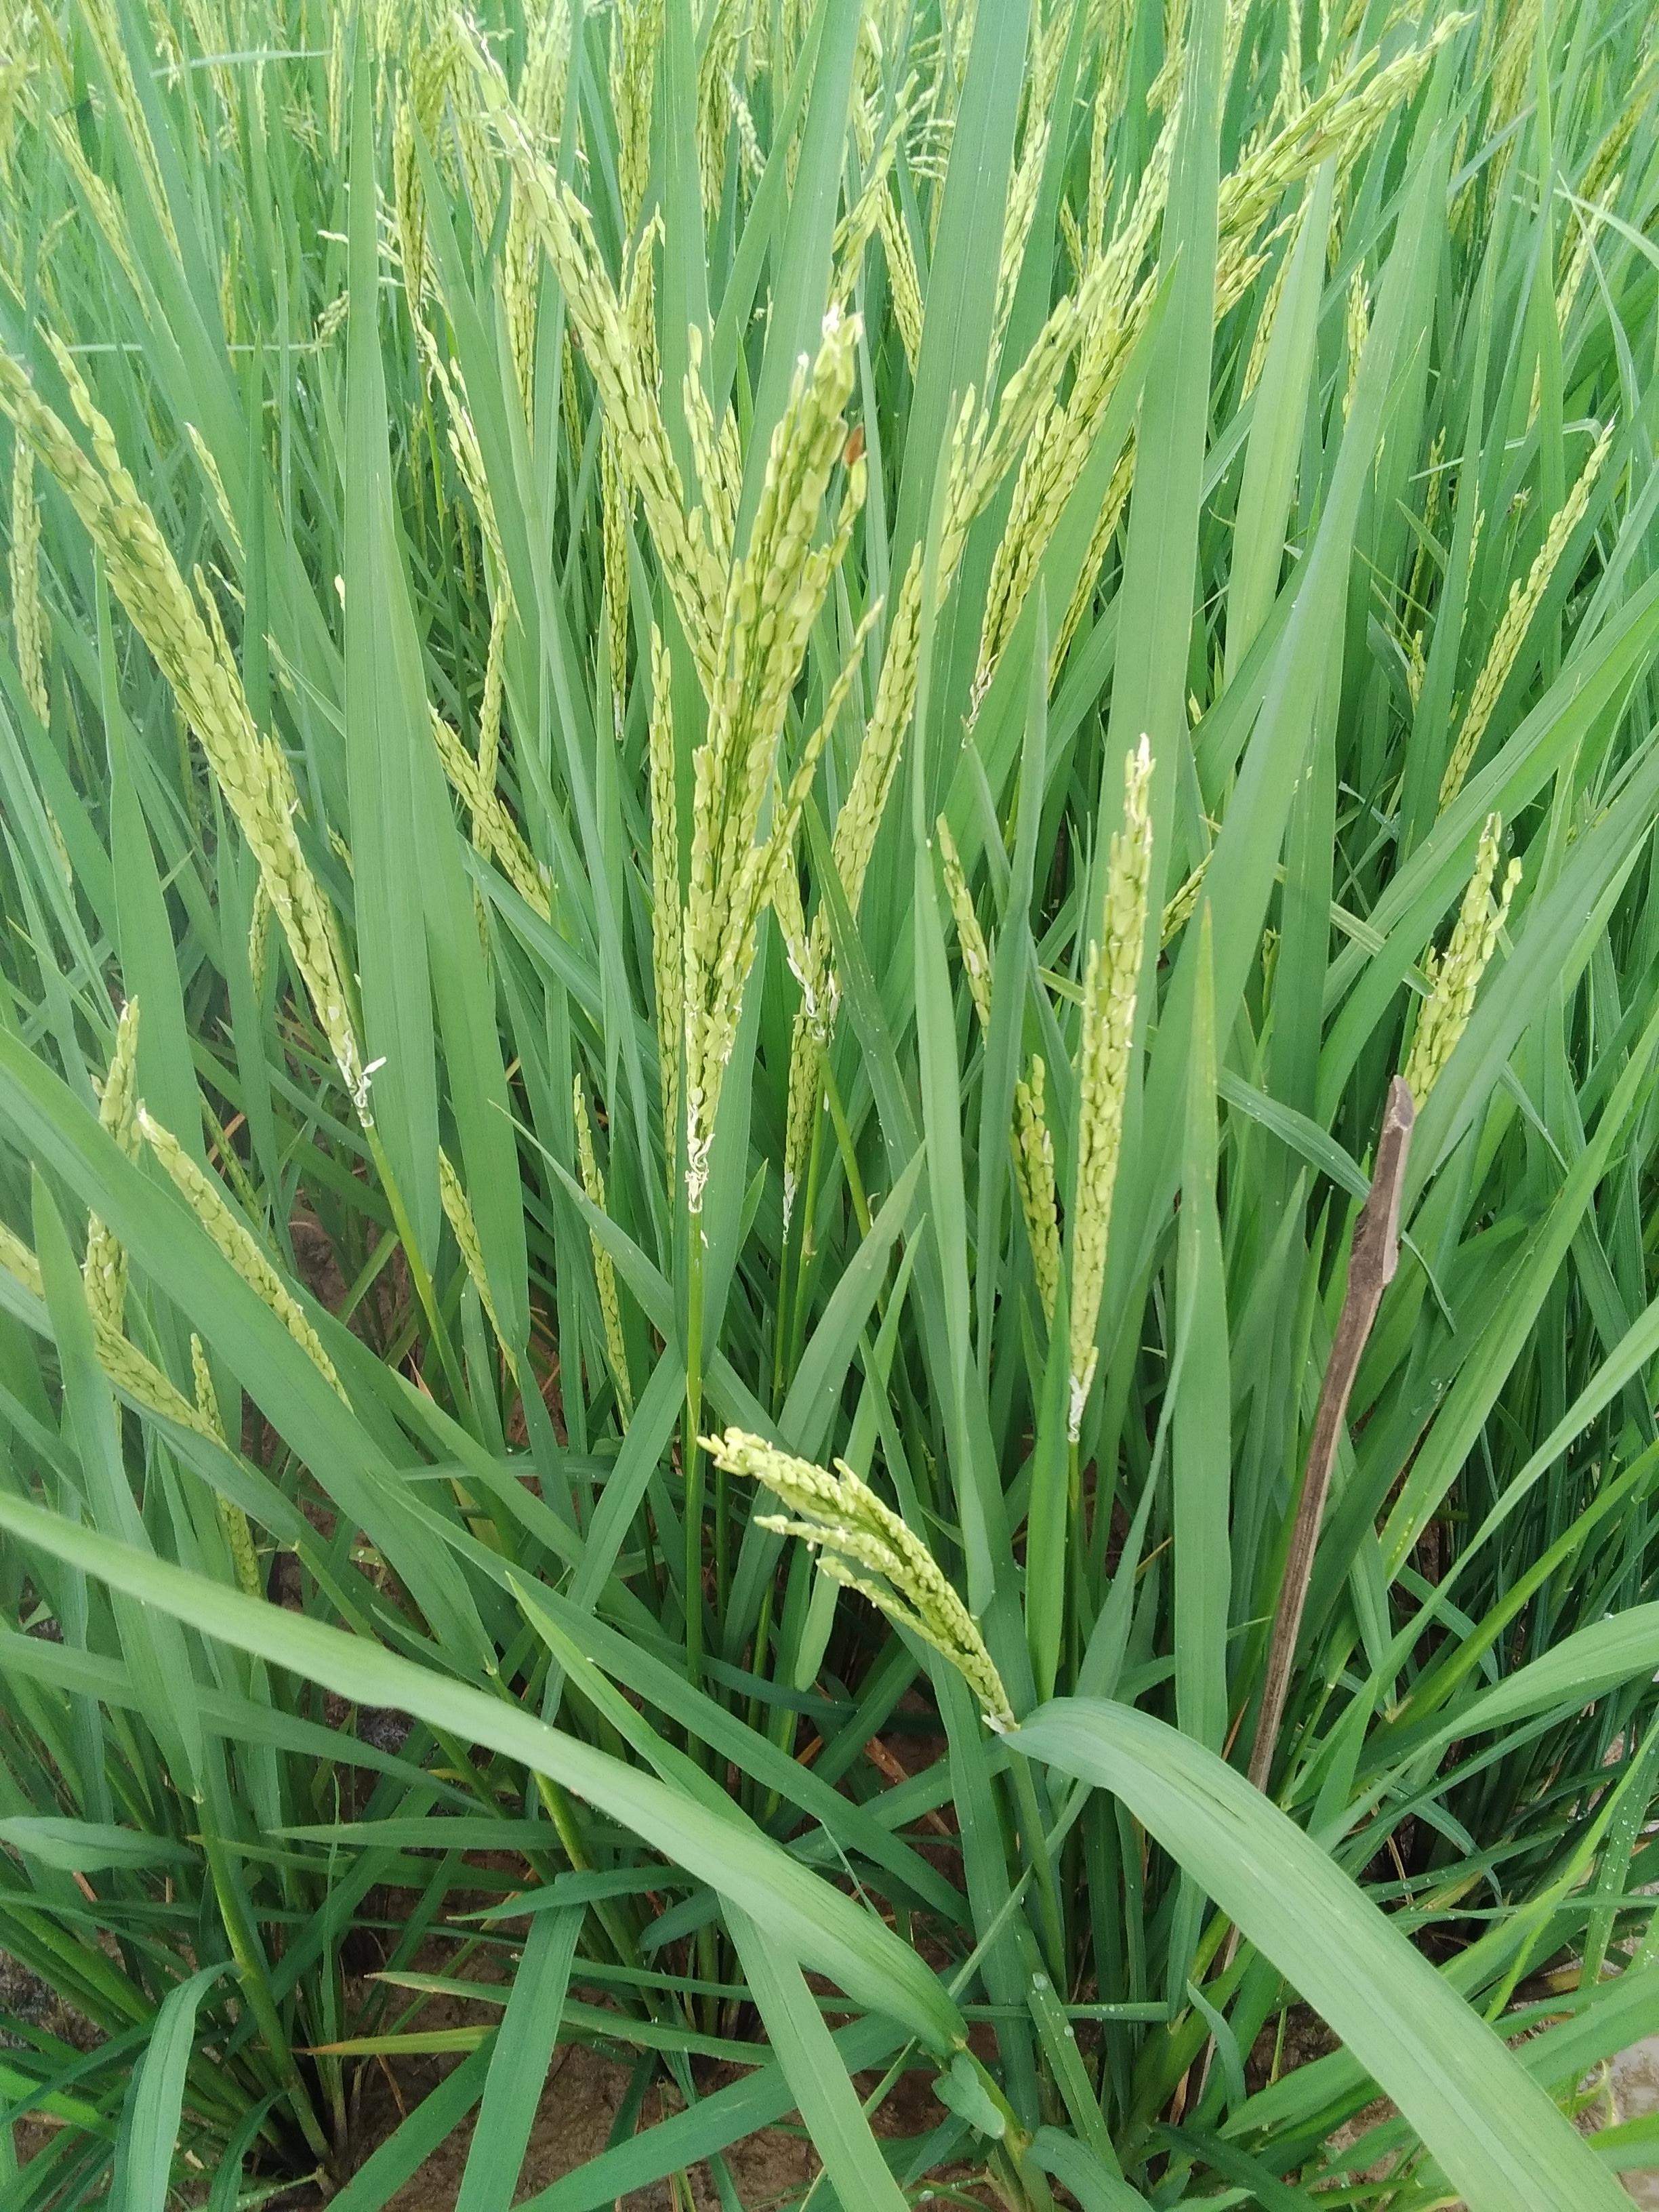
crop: rice
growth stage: flowering
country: Nigeria
